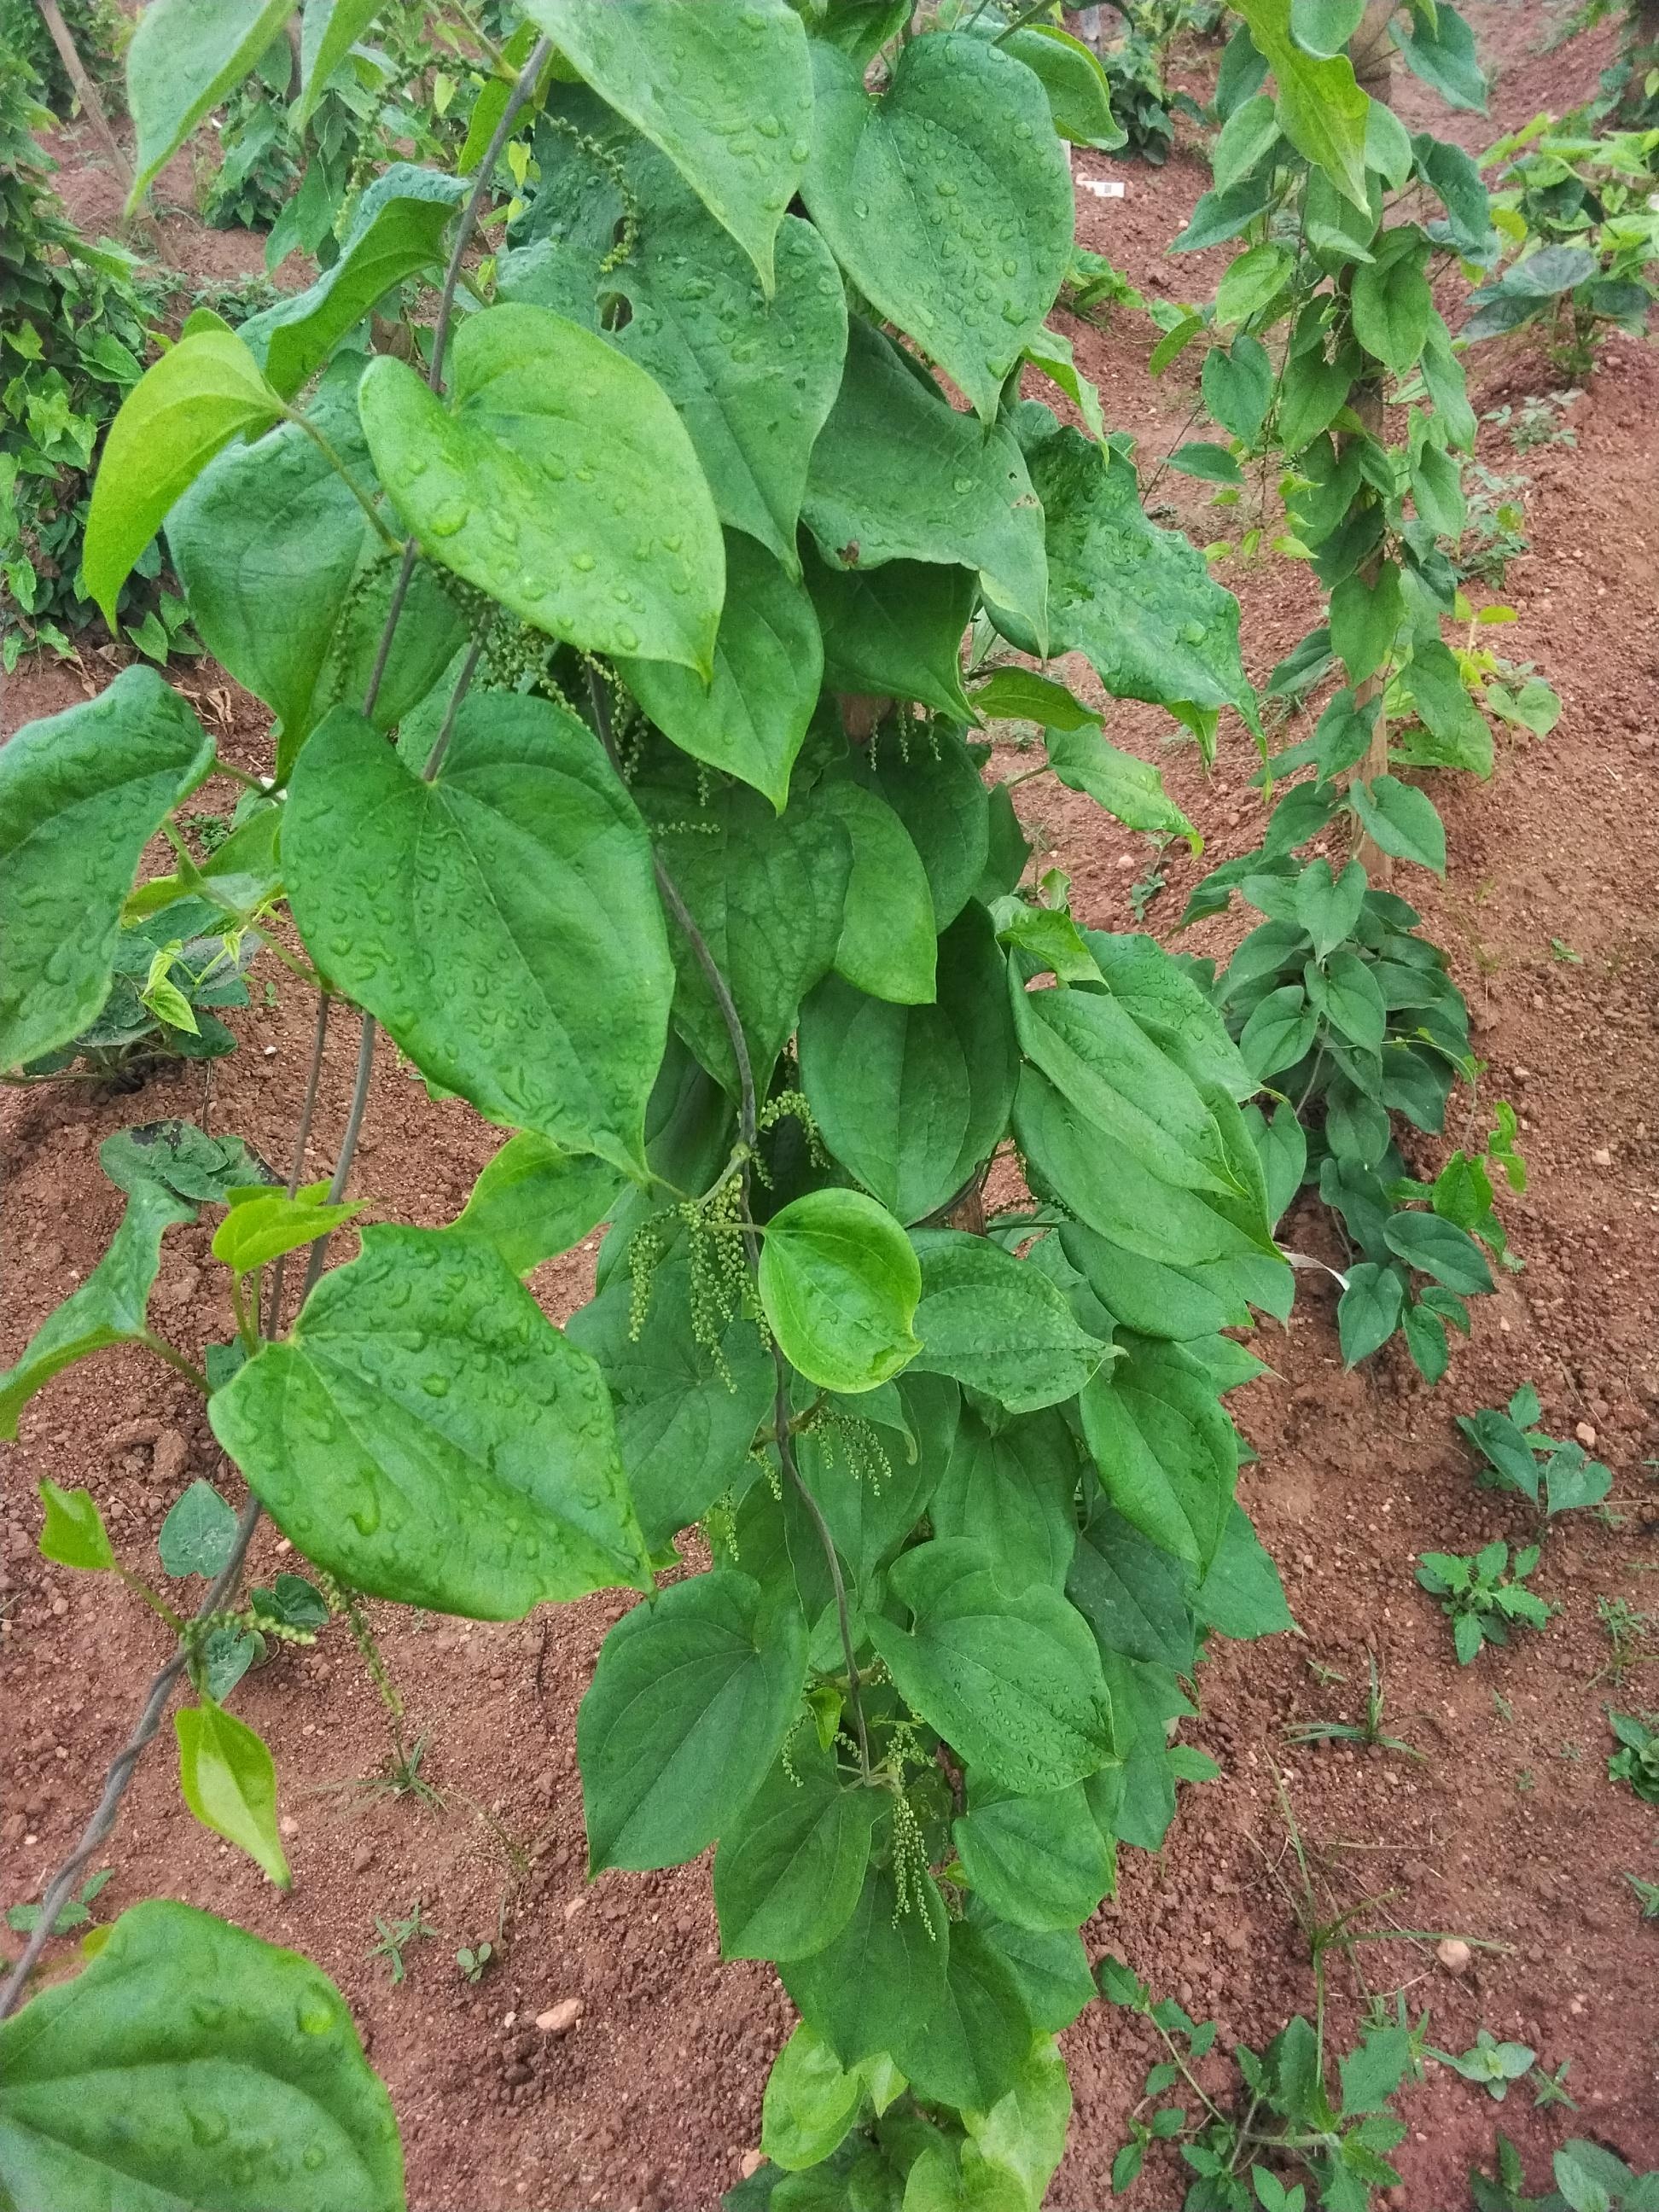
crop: yam
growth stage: flowering
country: Nigeria
